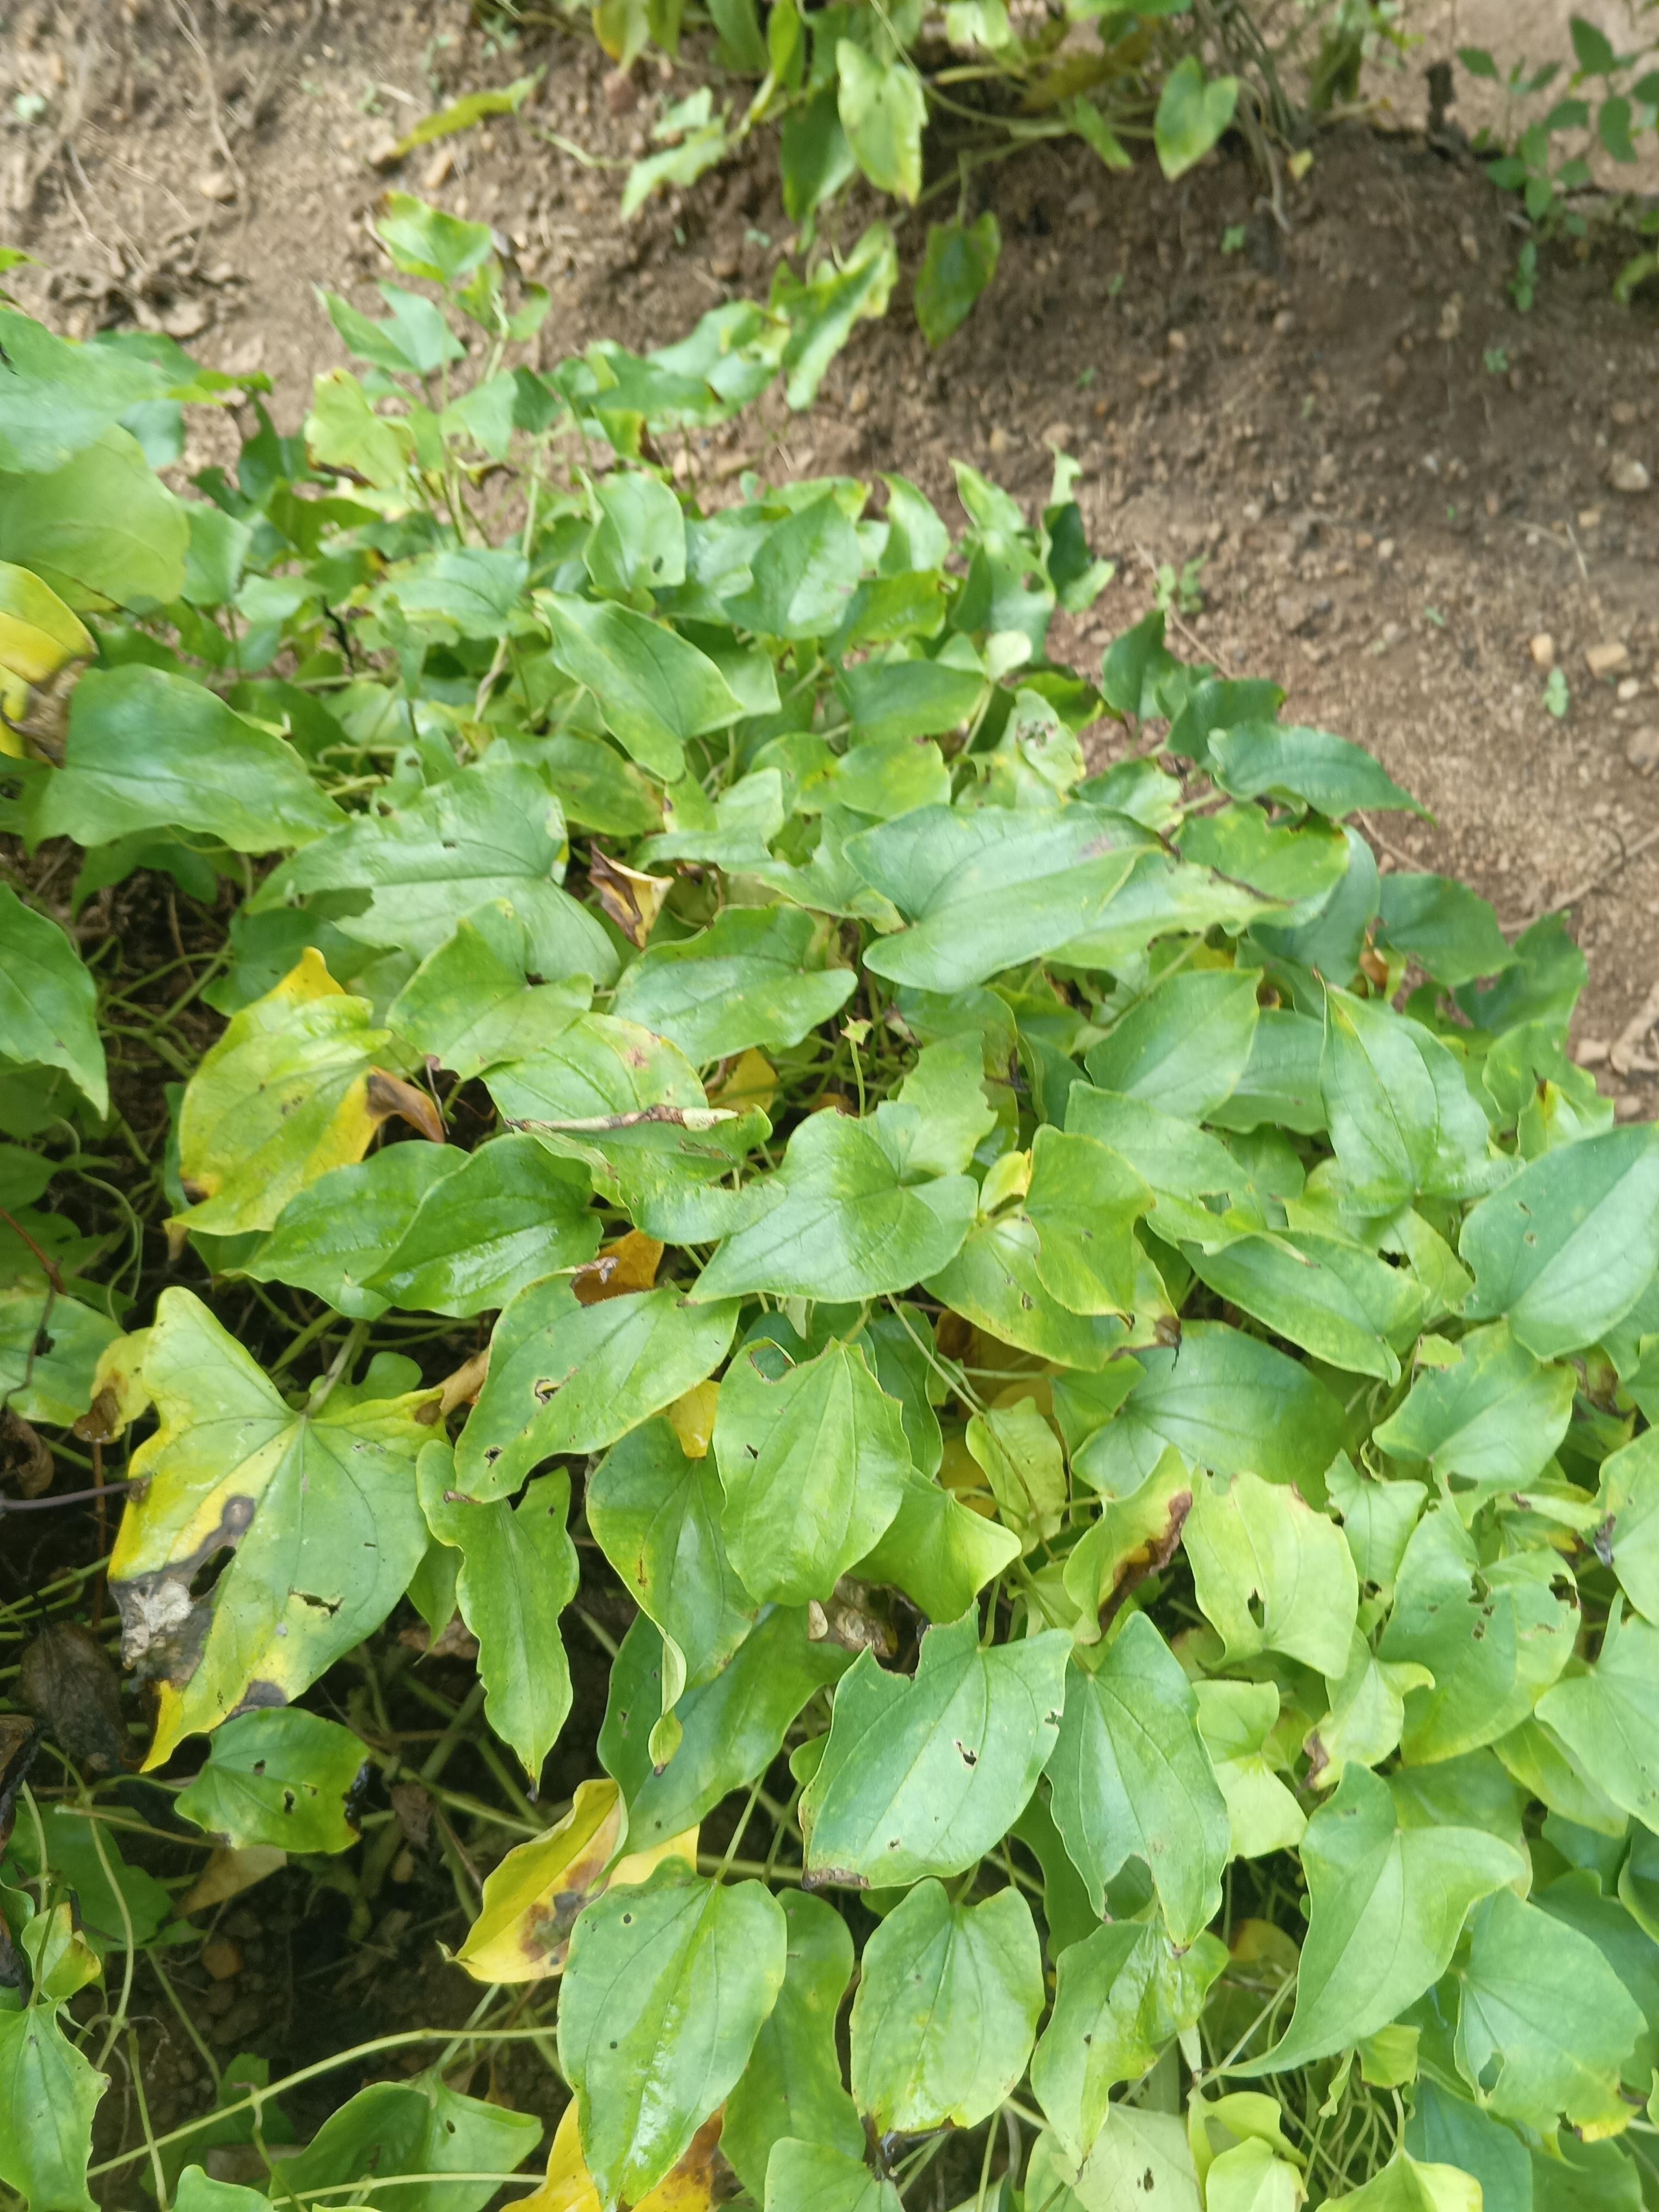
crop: yam
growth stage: vegetative
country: Nigeria
